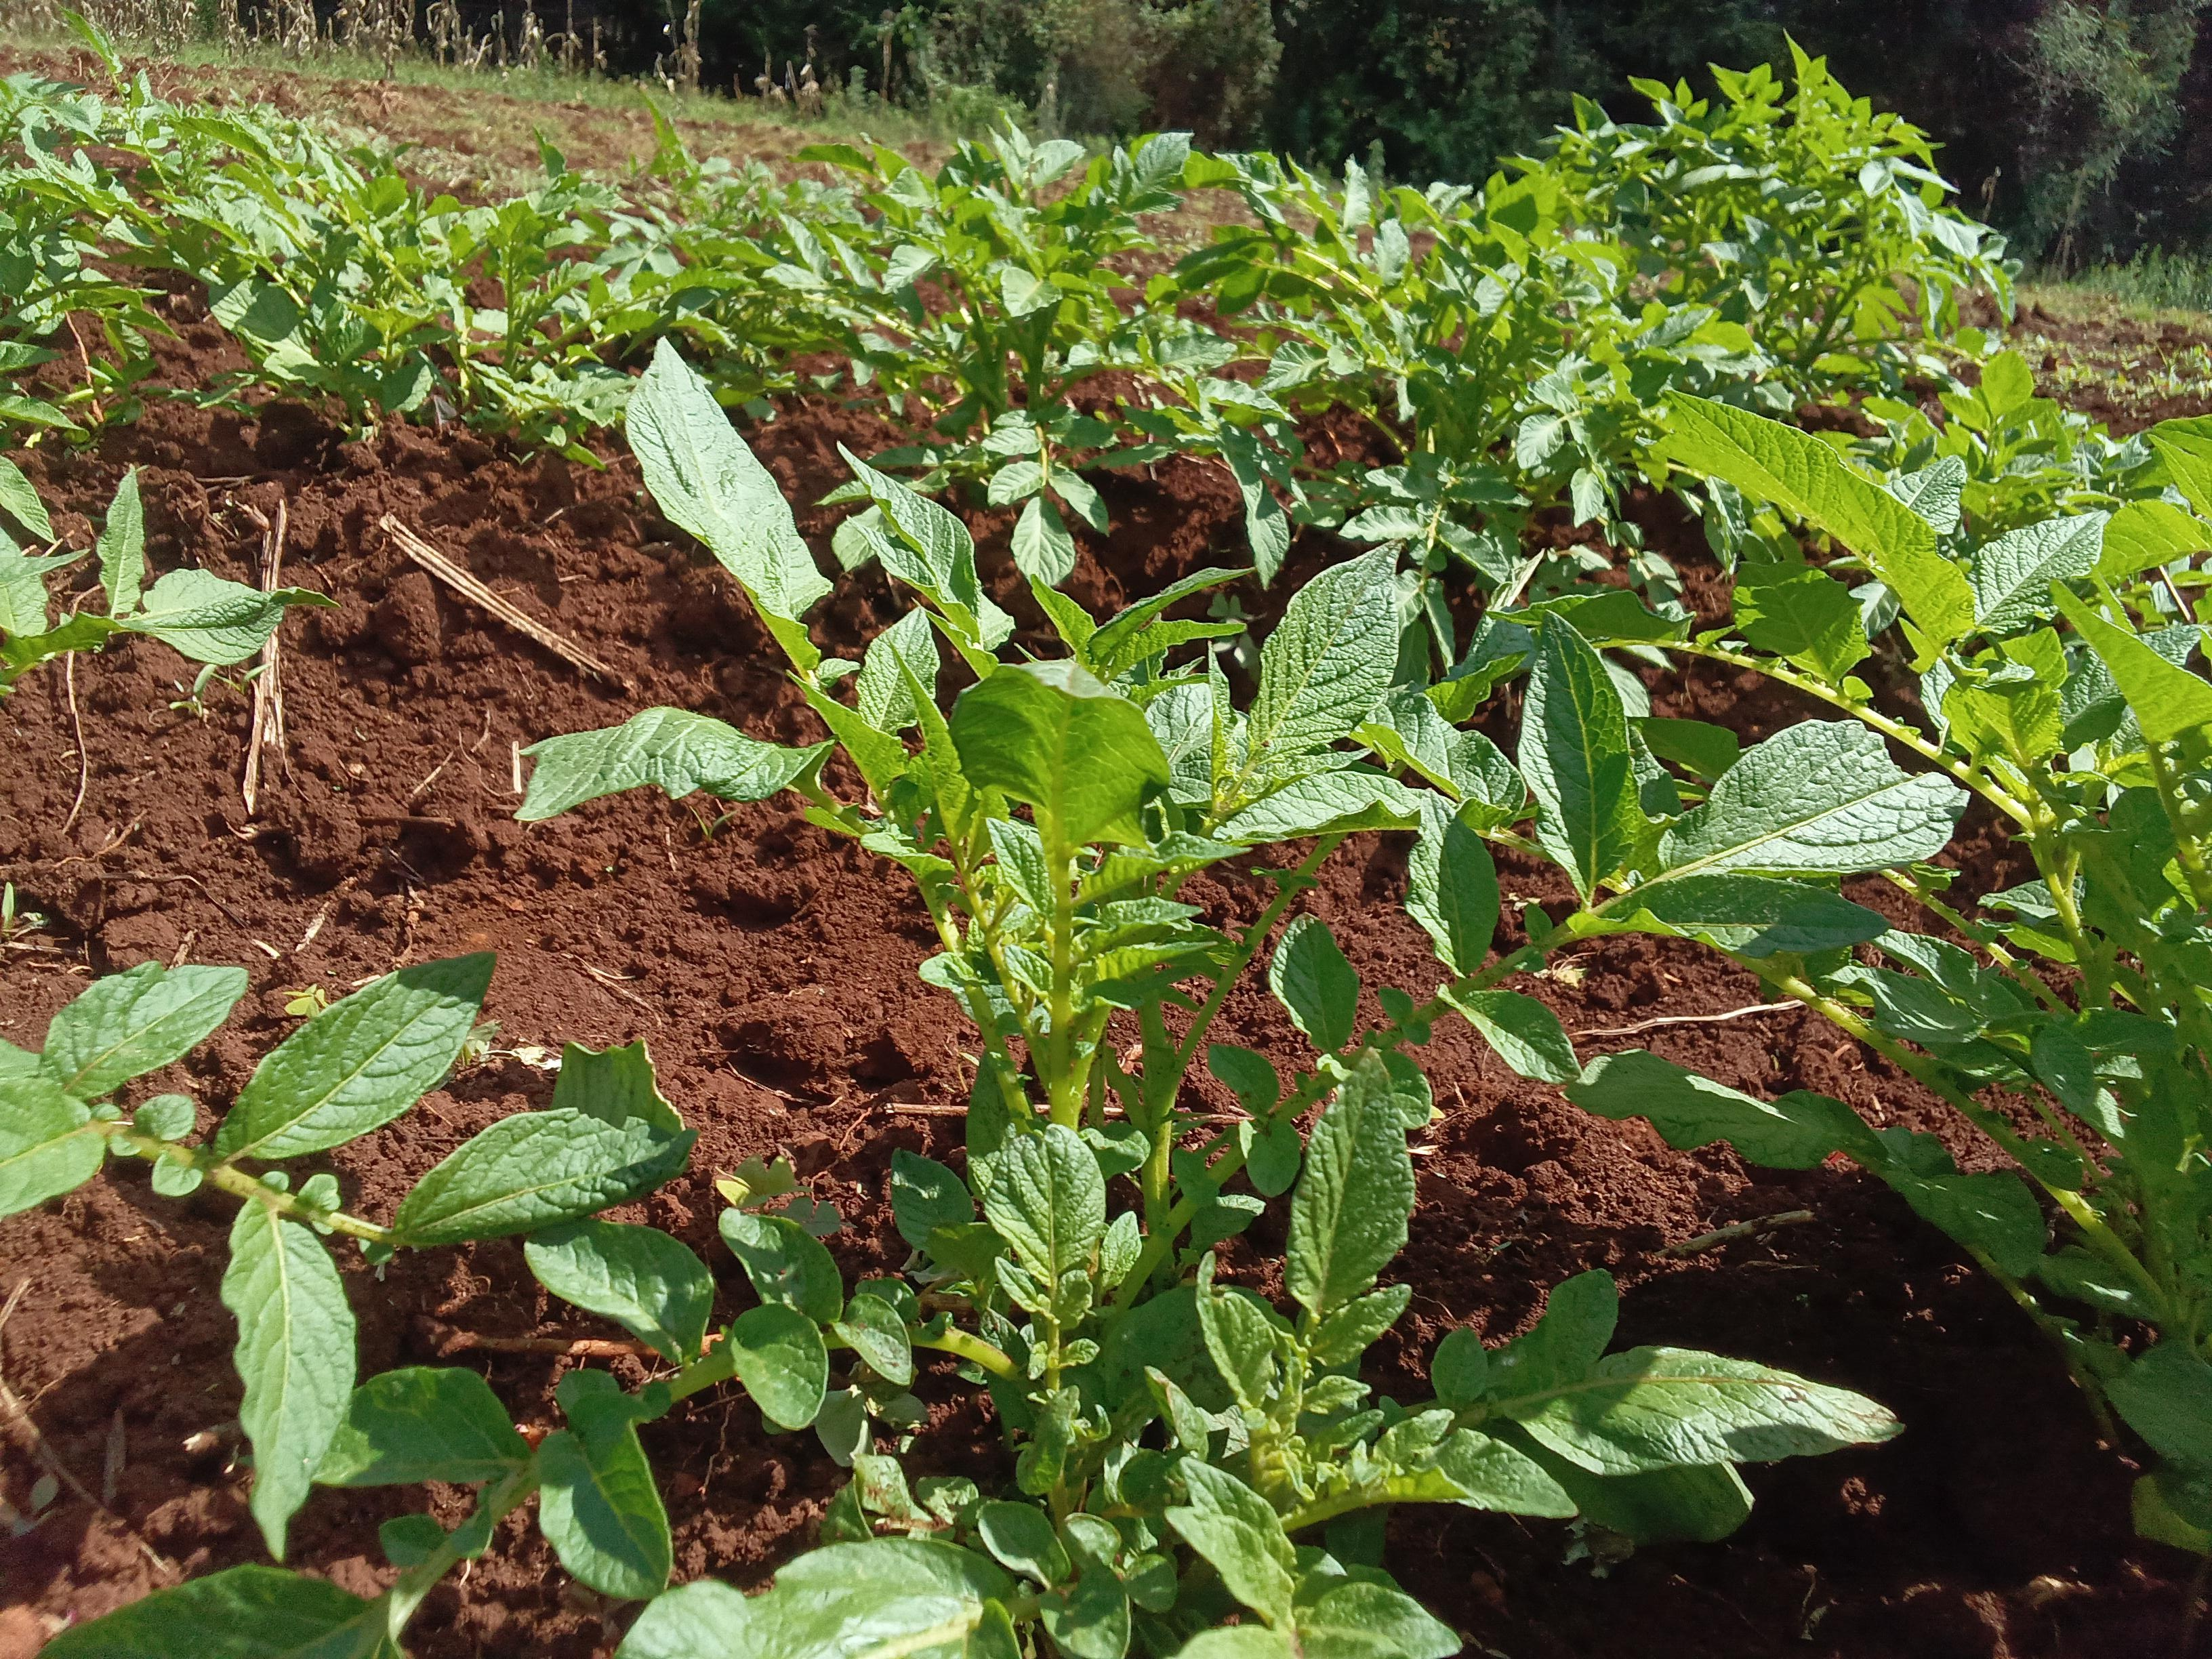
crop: potato
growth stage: vegetative
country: Kenya
